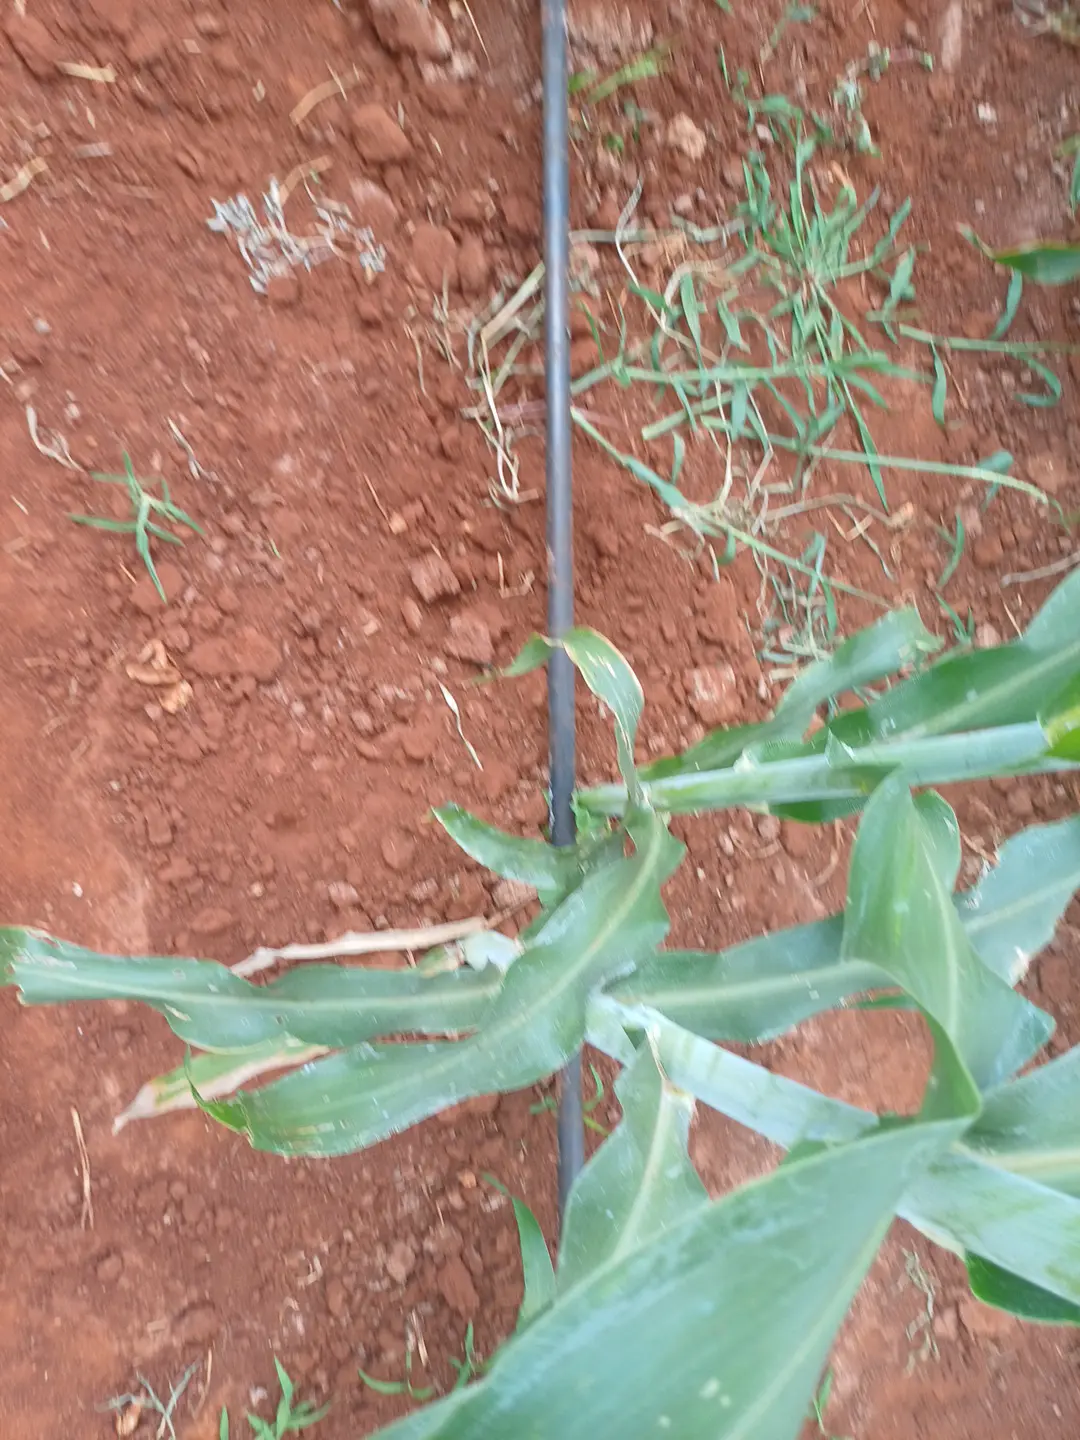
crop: sorghum
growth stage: heading tuber
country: Kenya
